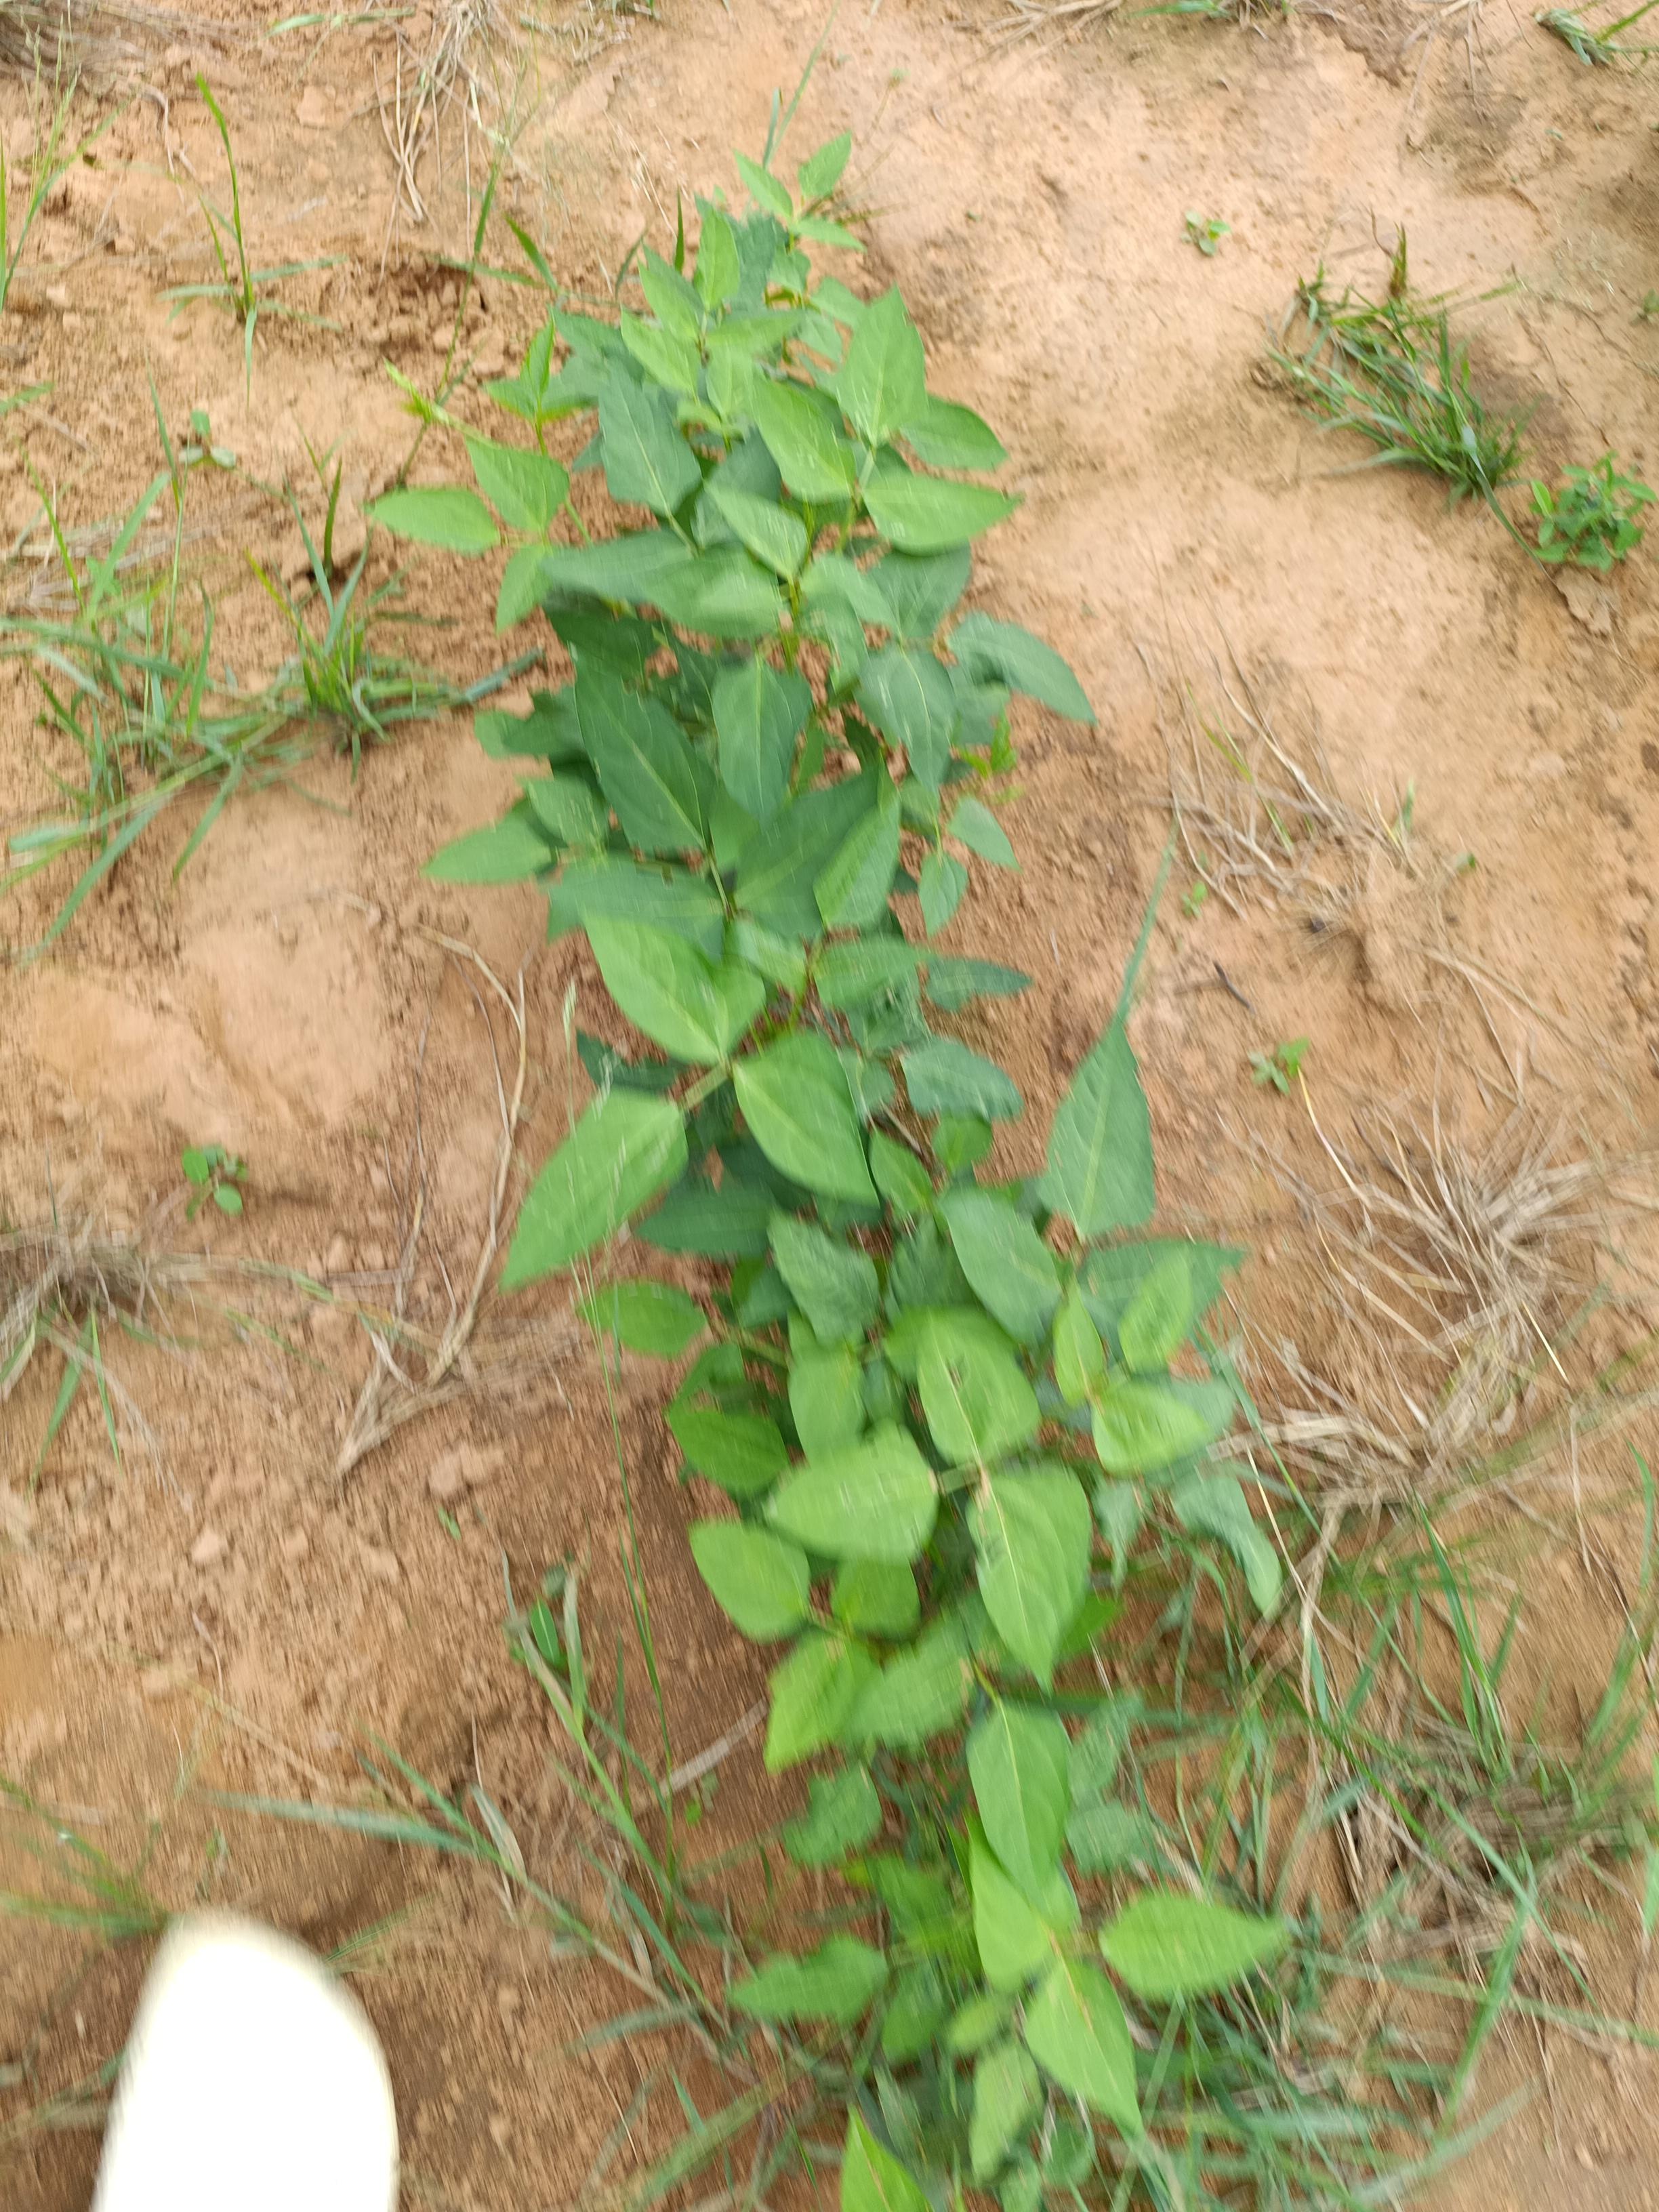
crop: cowpea
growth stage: emergence
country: Nigeria
